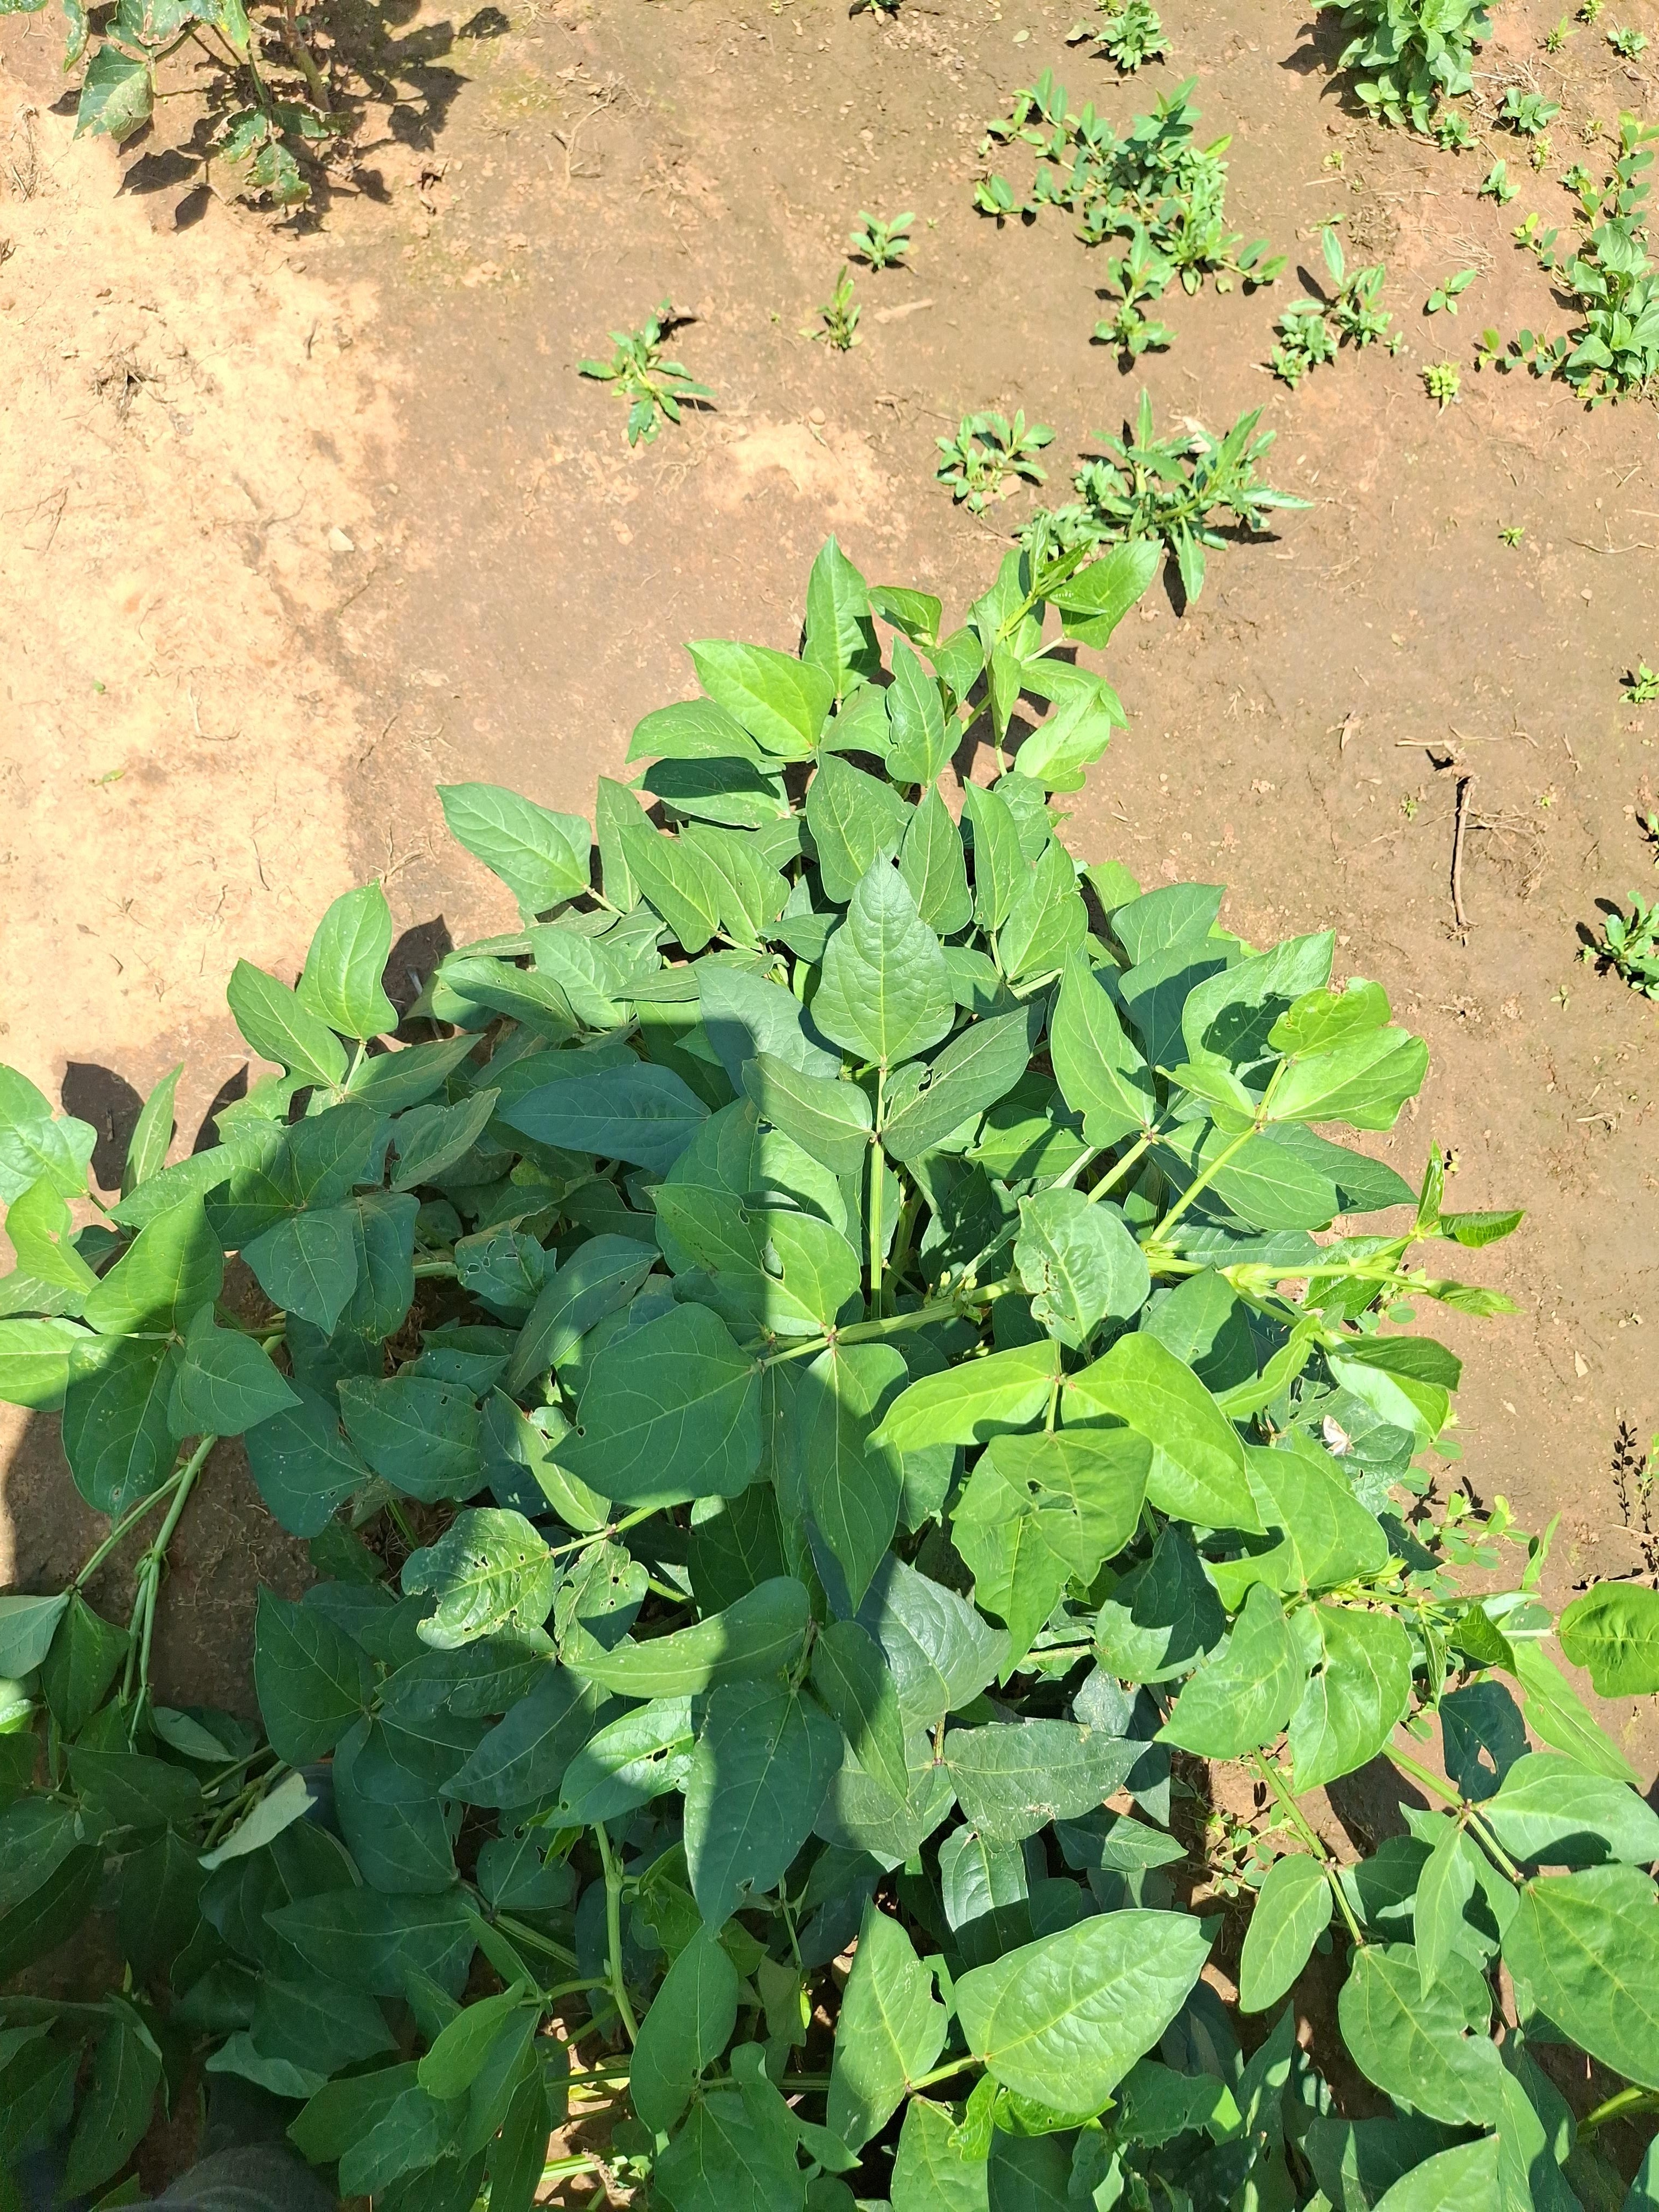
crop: cowpea
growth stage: flowering
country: Nigeria
